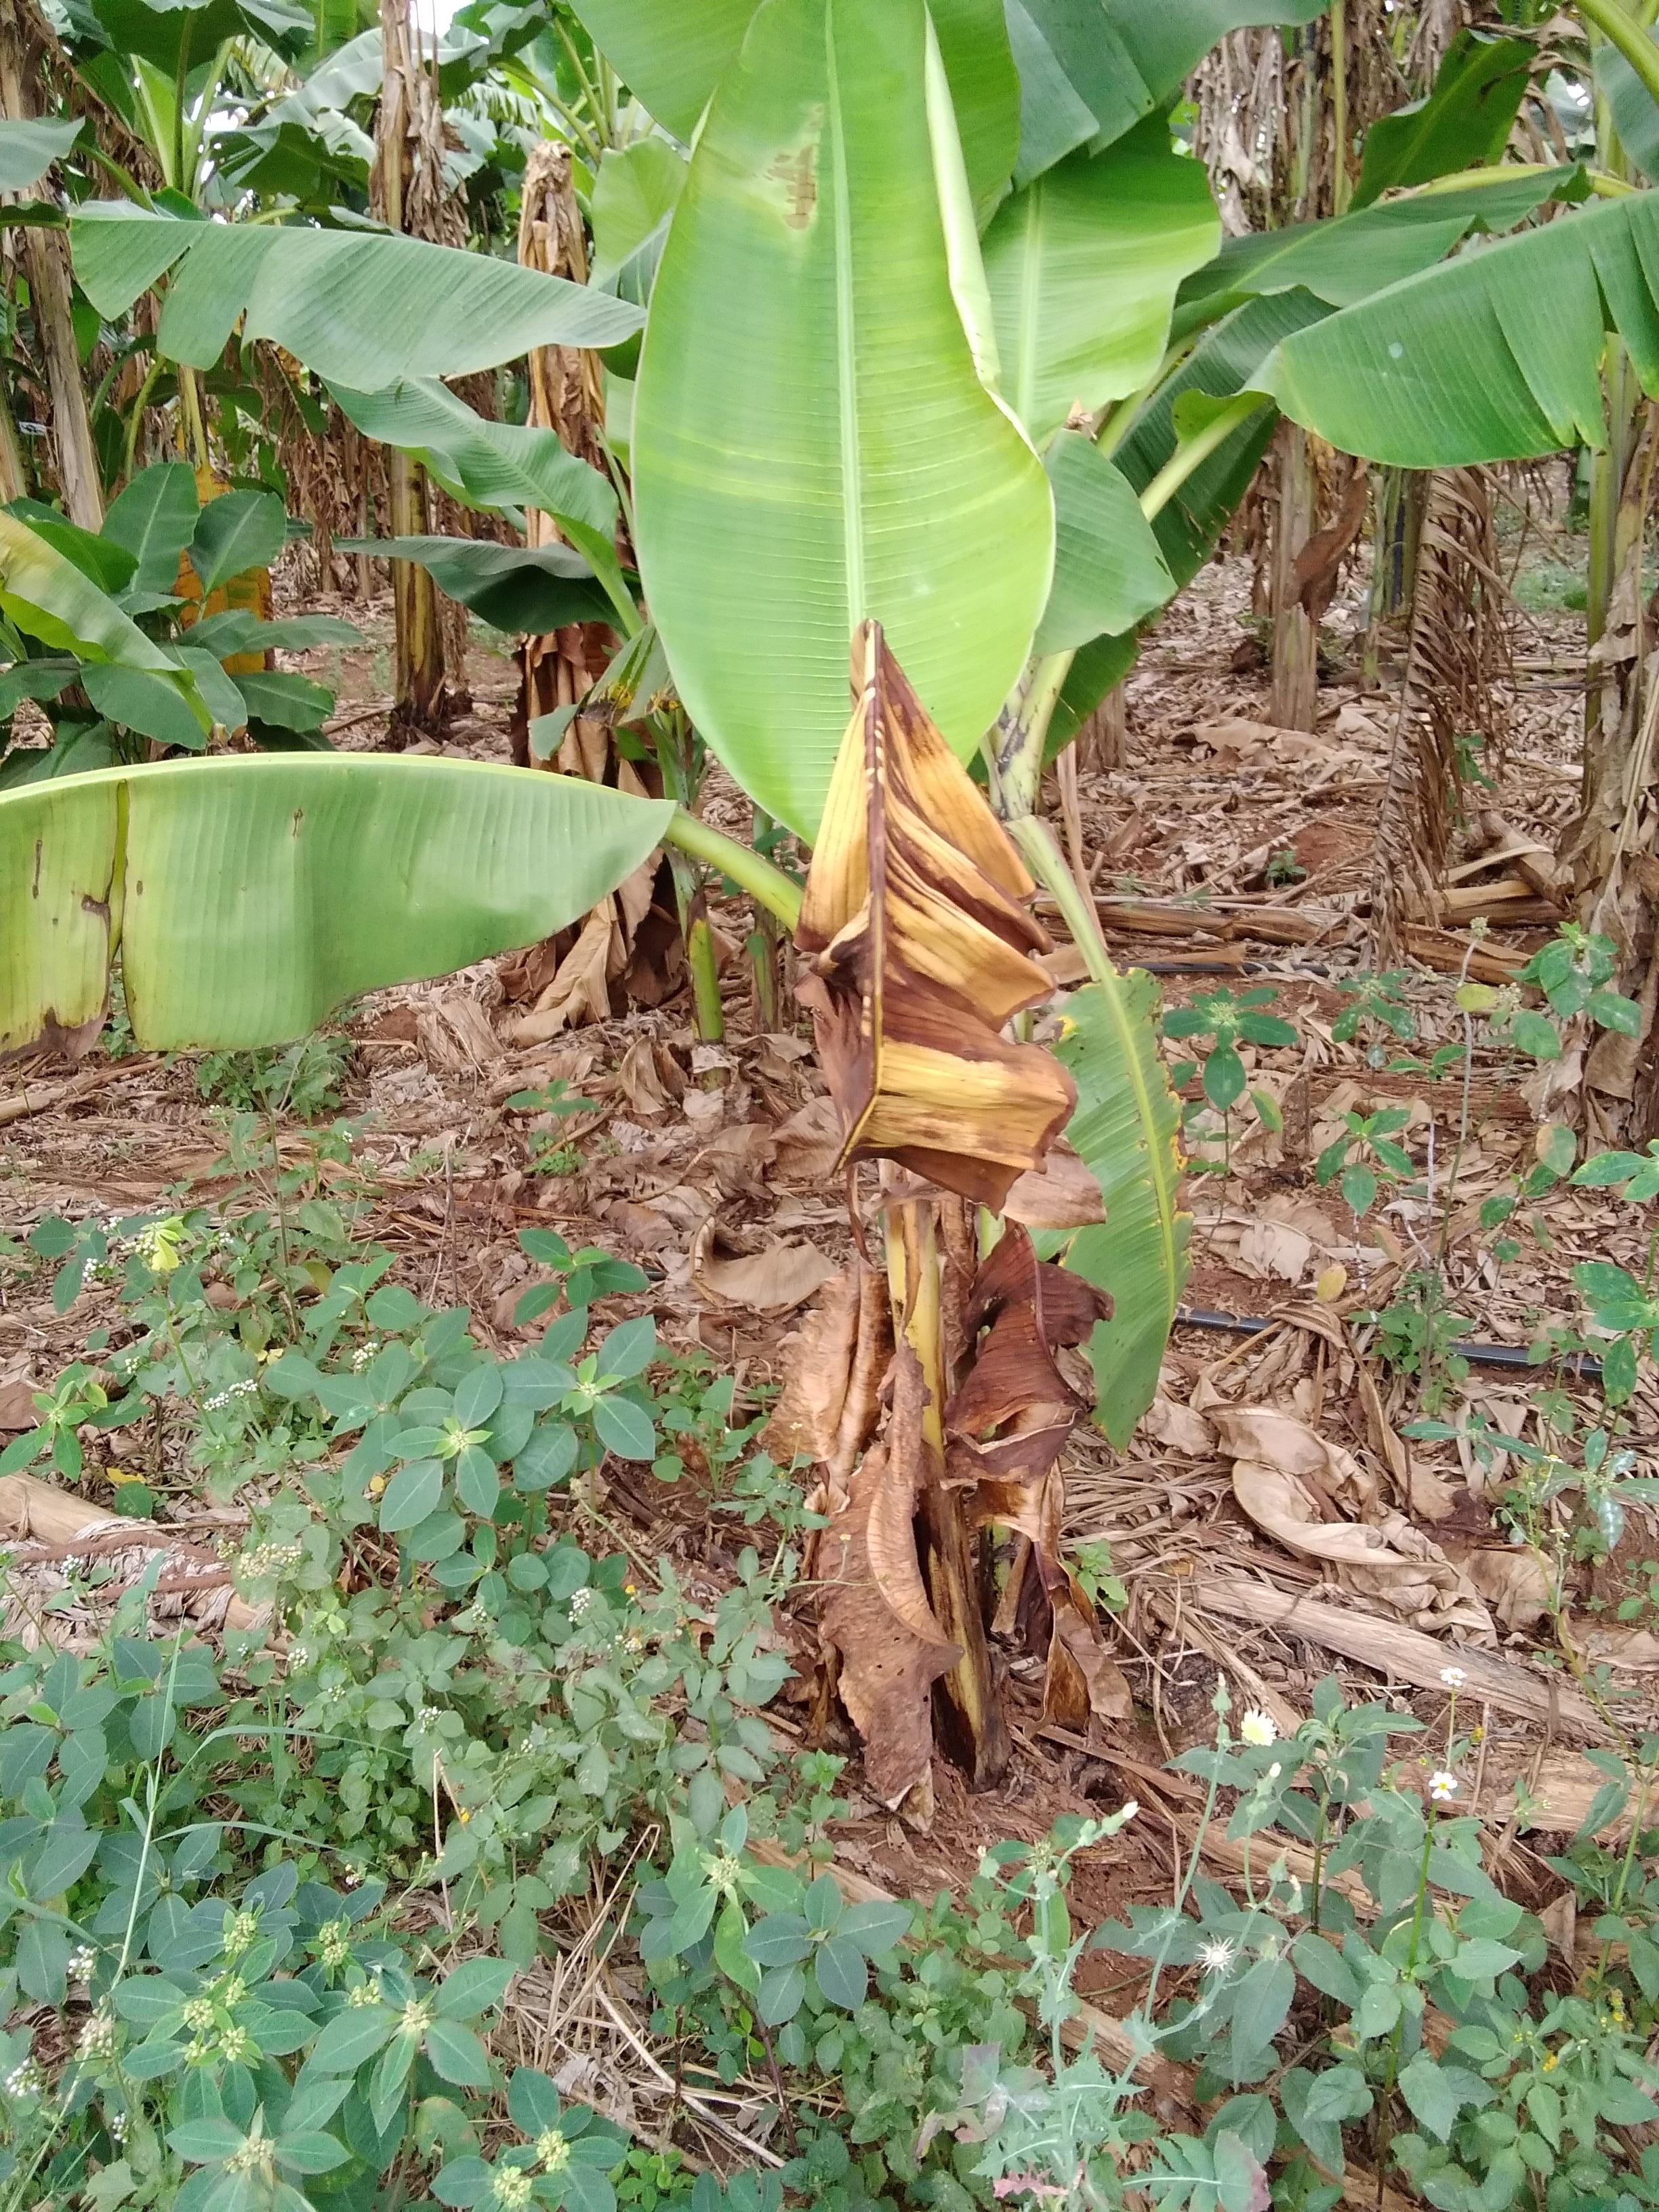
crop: banana
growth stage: vegetative
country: Uganda
